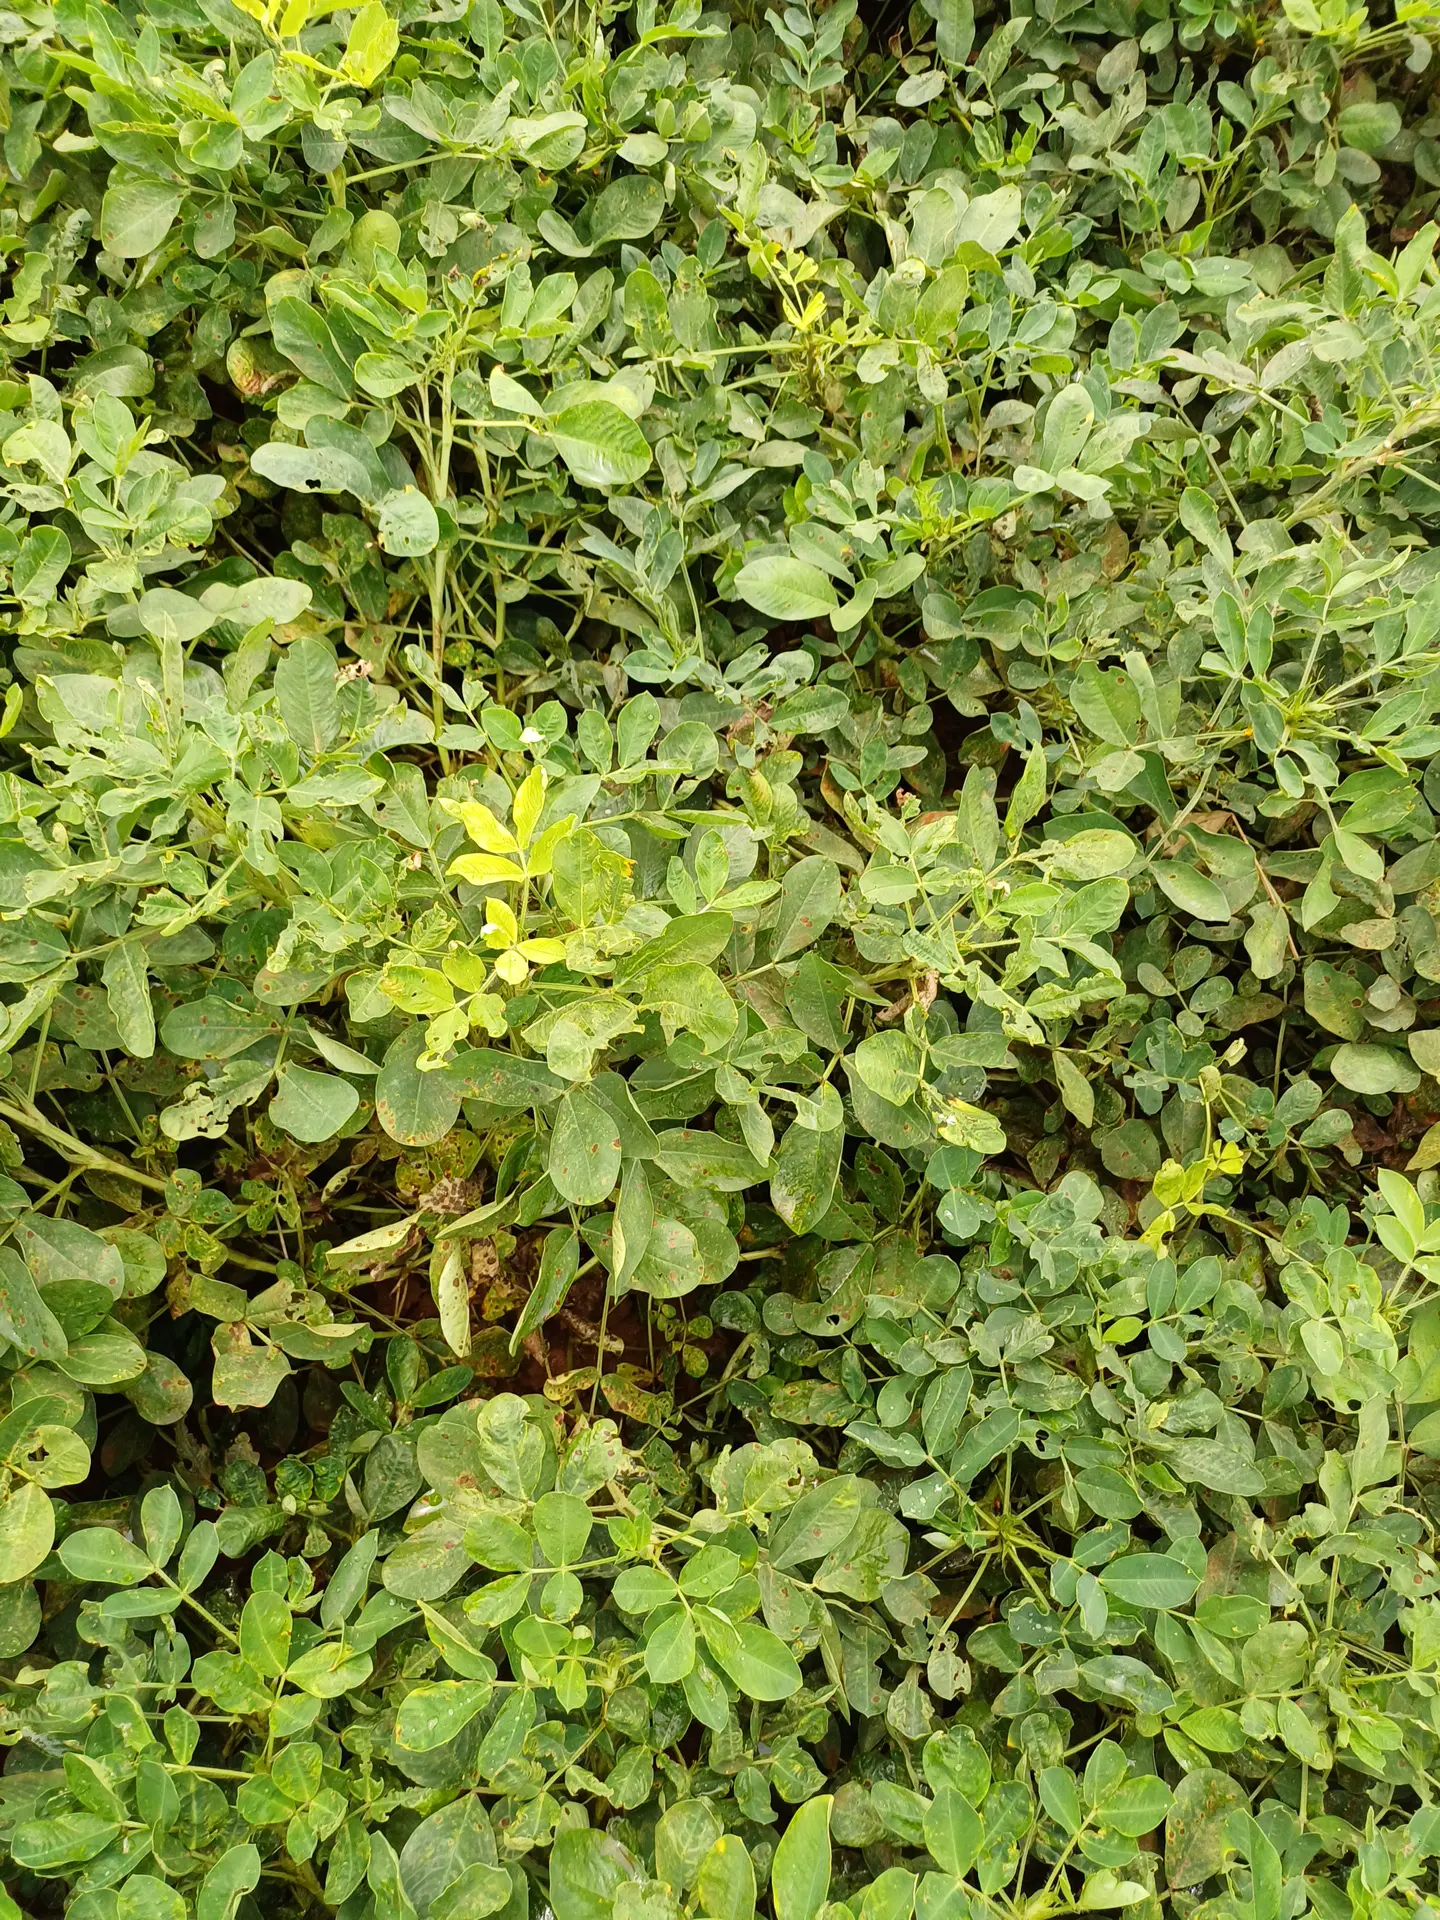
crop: groundnut
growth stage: pegging
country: Kenya
